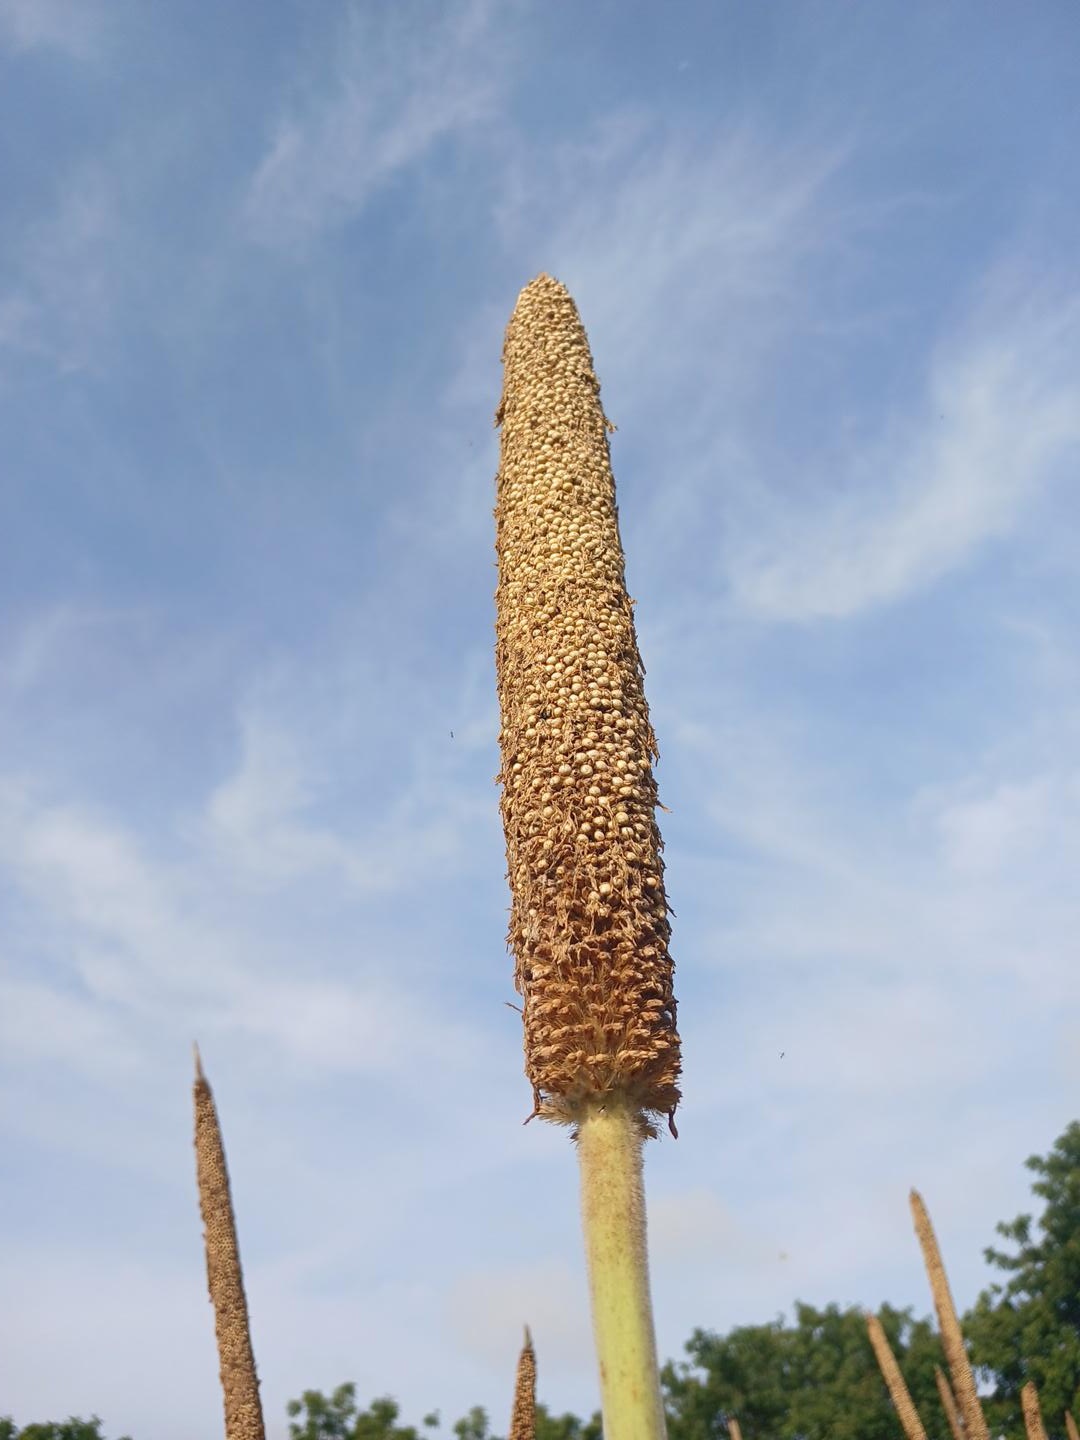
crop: pearl millet
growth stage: maturity
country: Senegal
